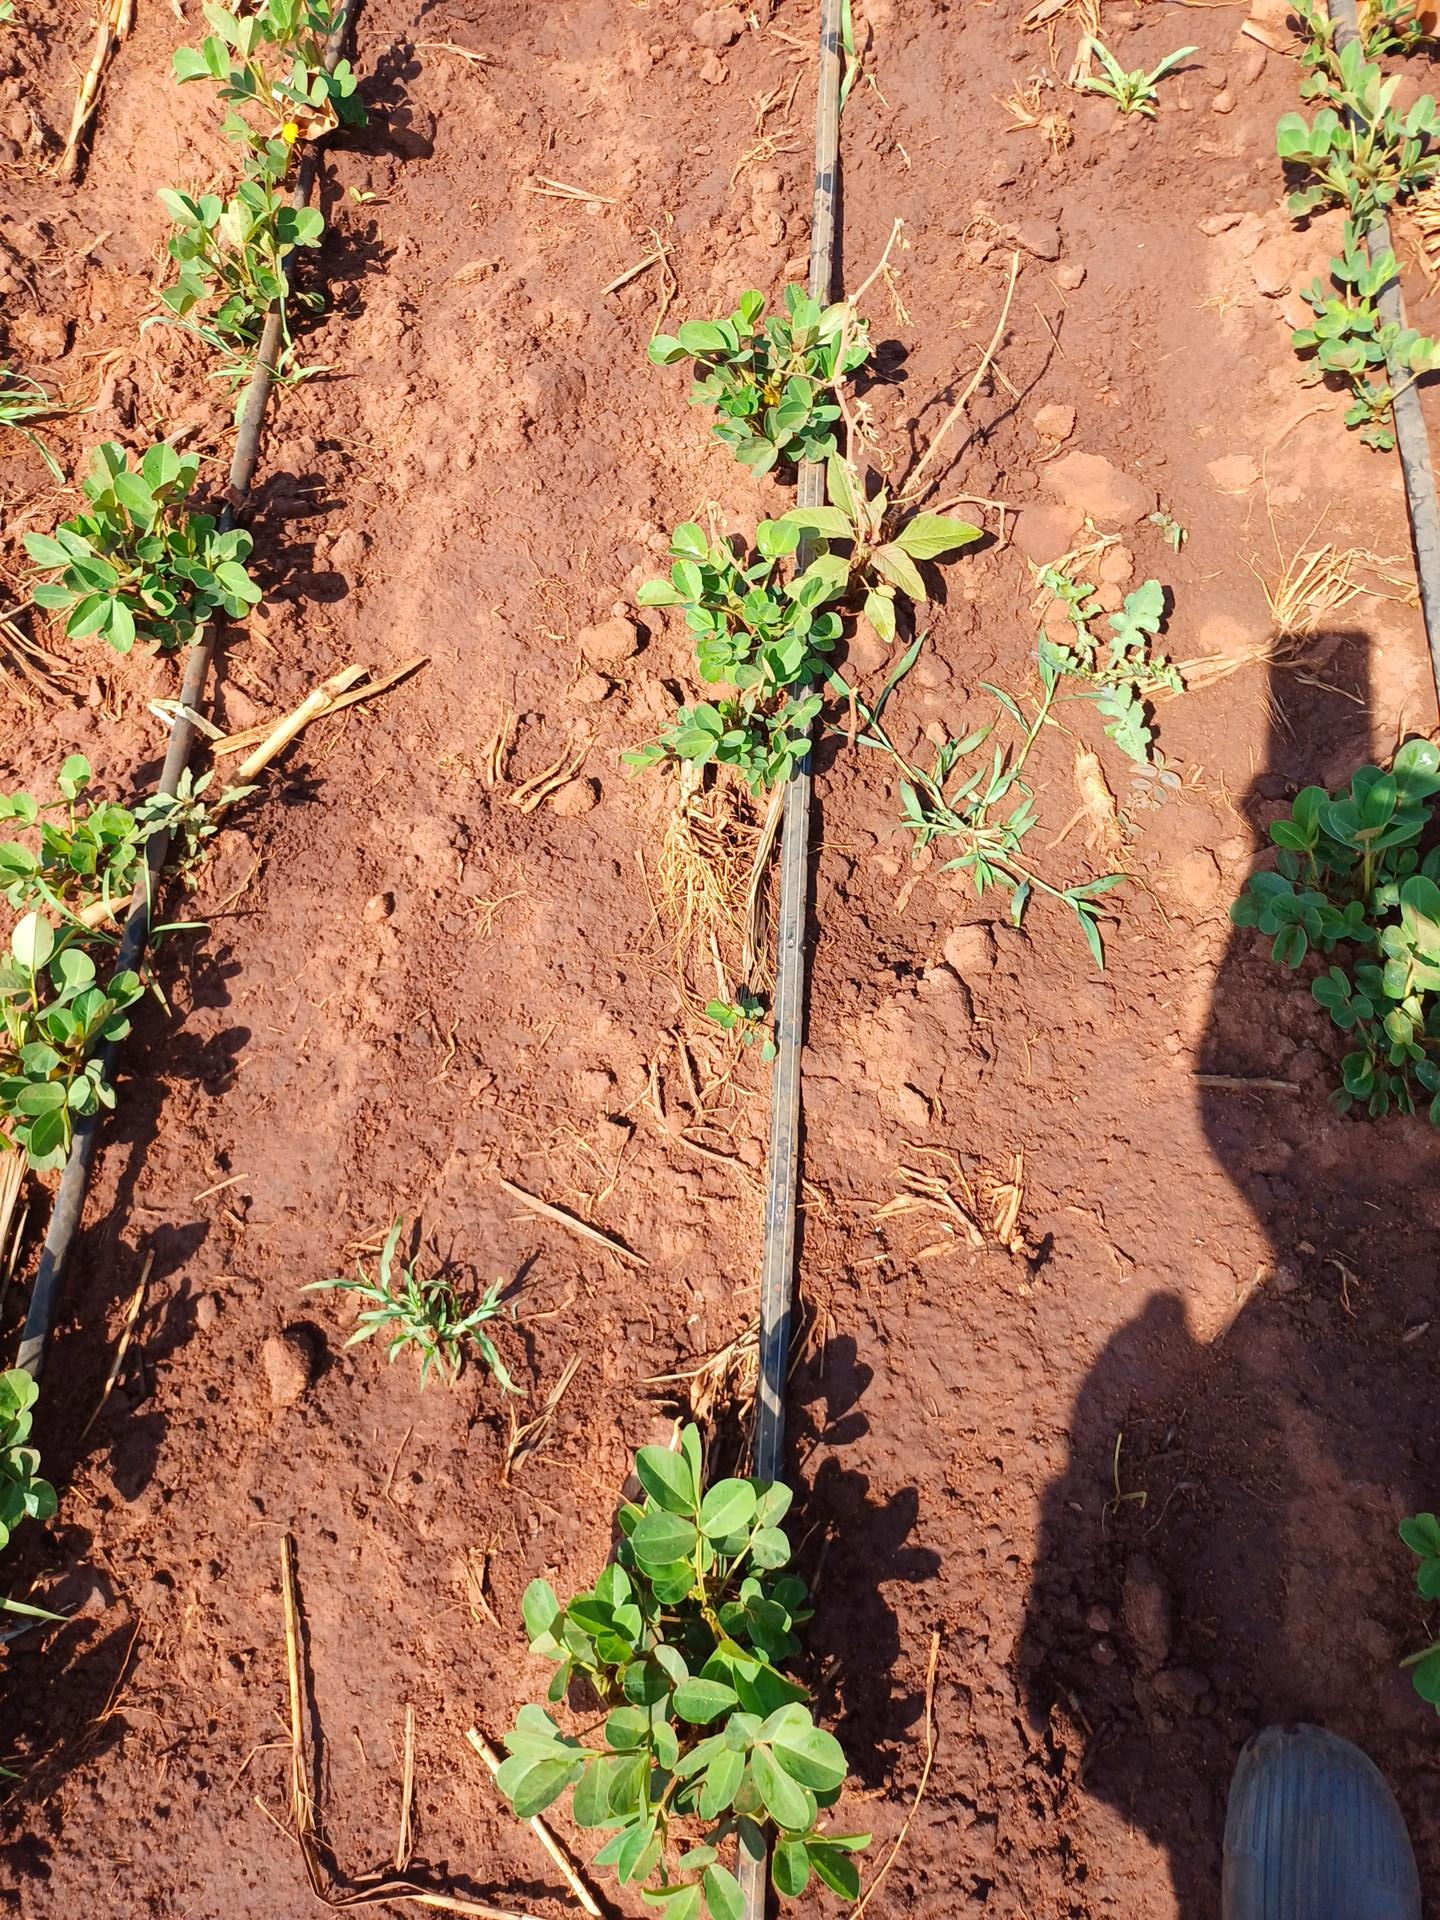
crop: groundnut
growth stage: vegetative
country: Kenya
